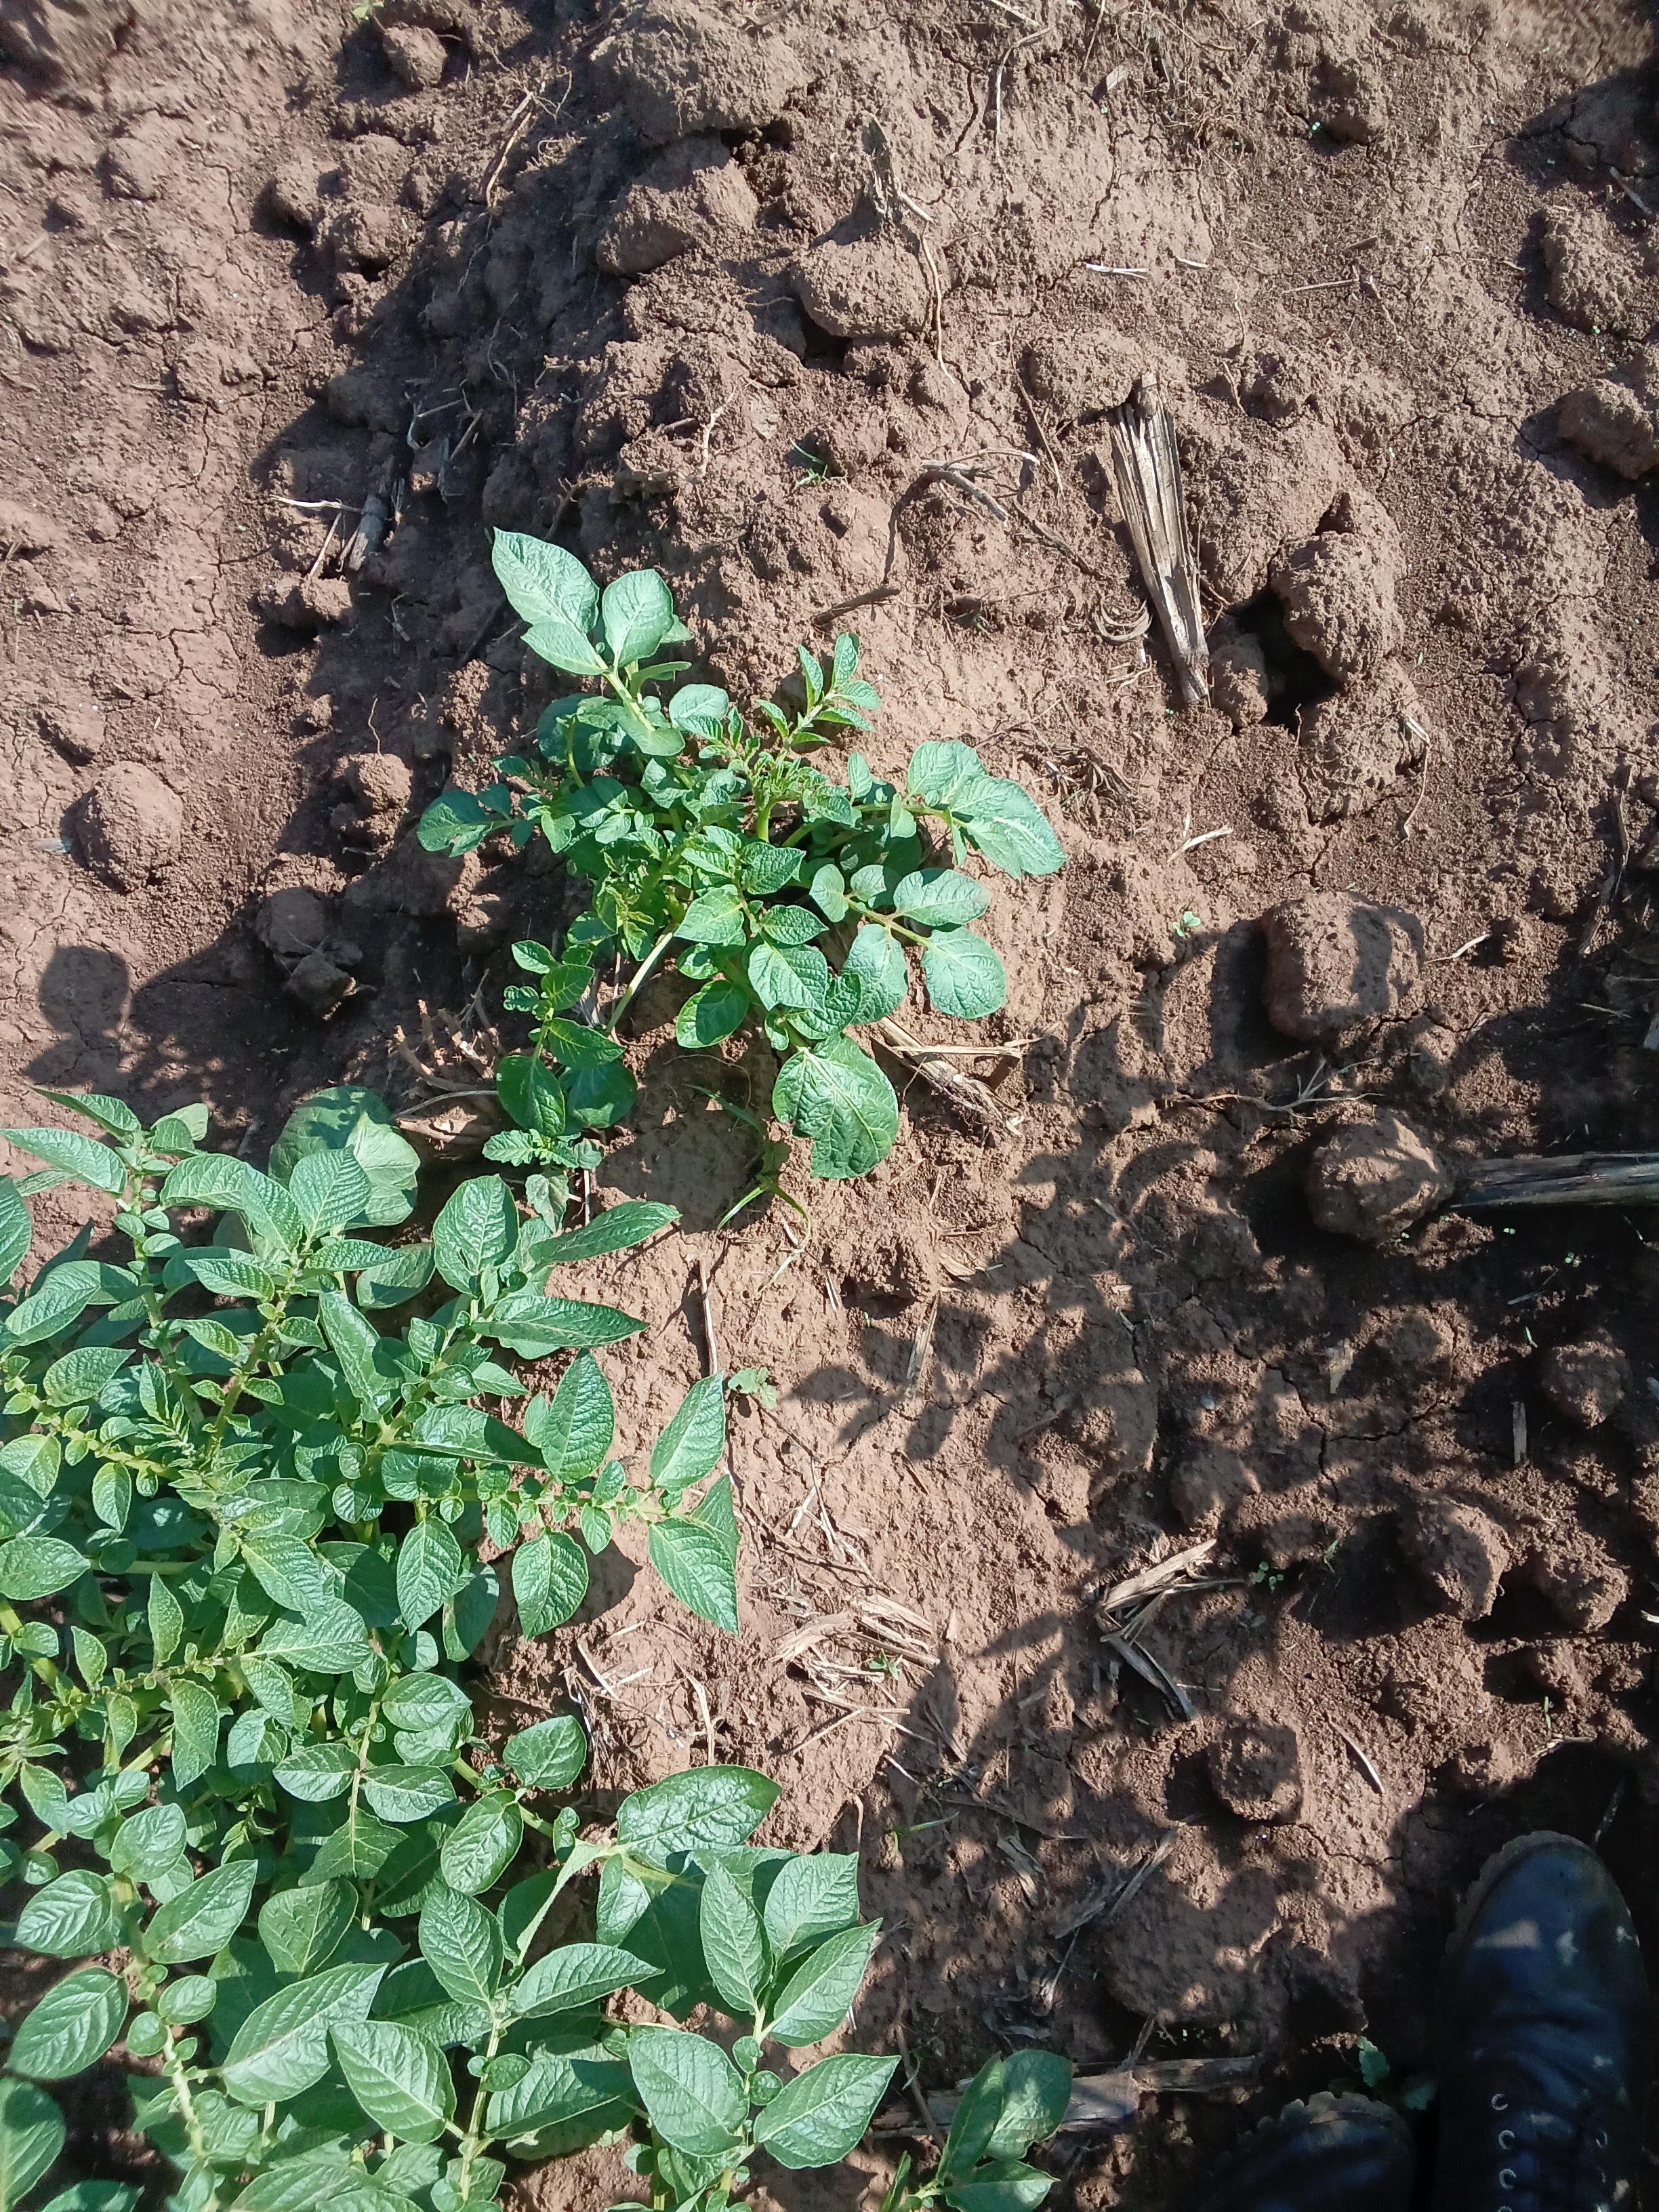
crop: potato
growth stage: vegetative
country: Kenya
